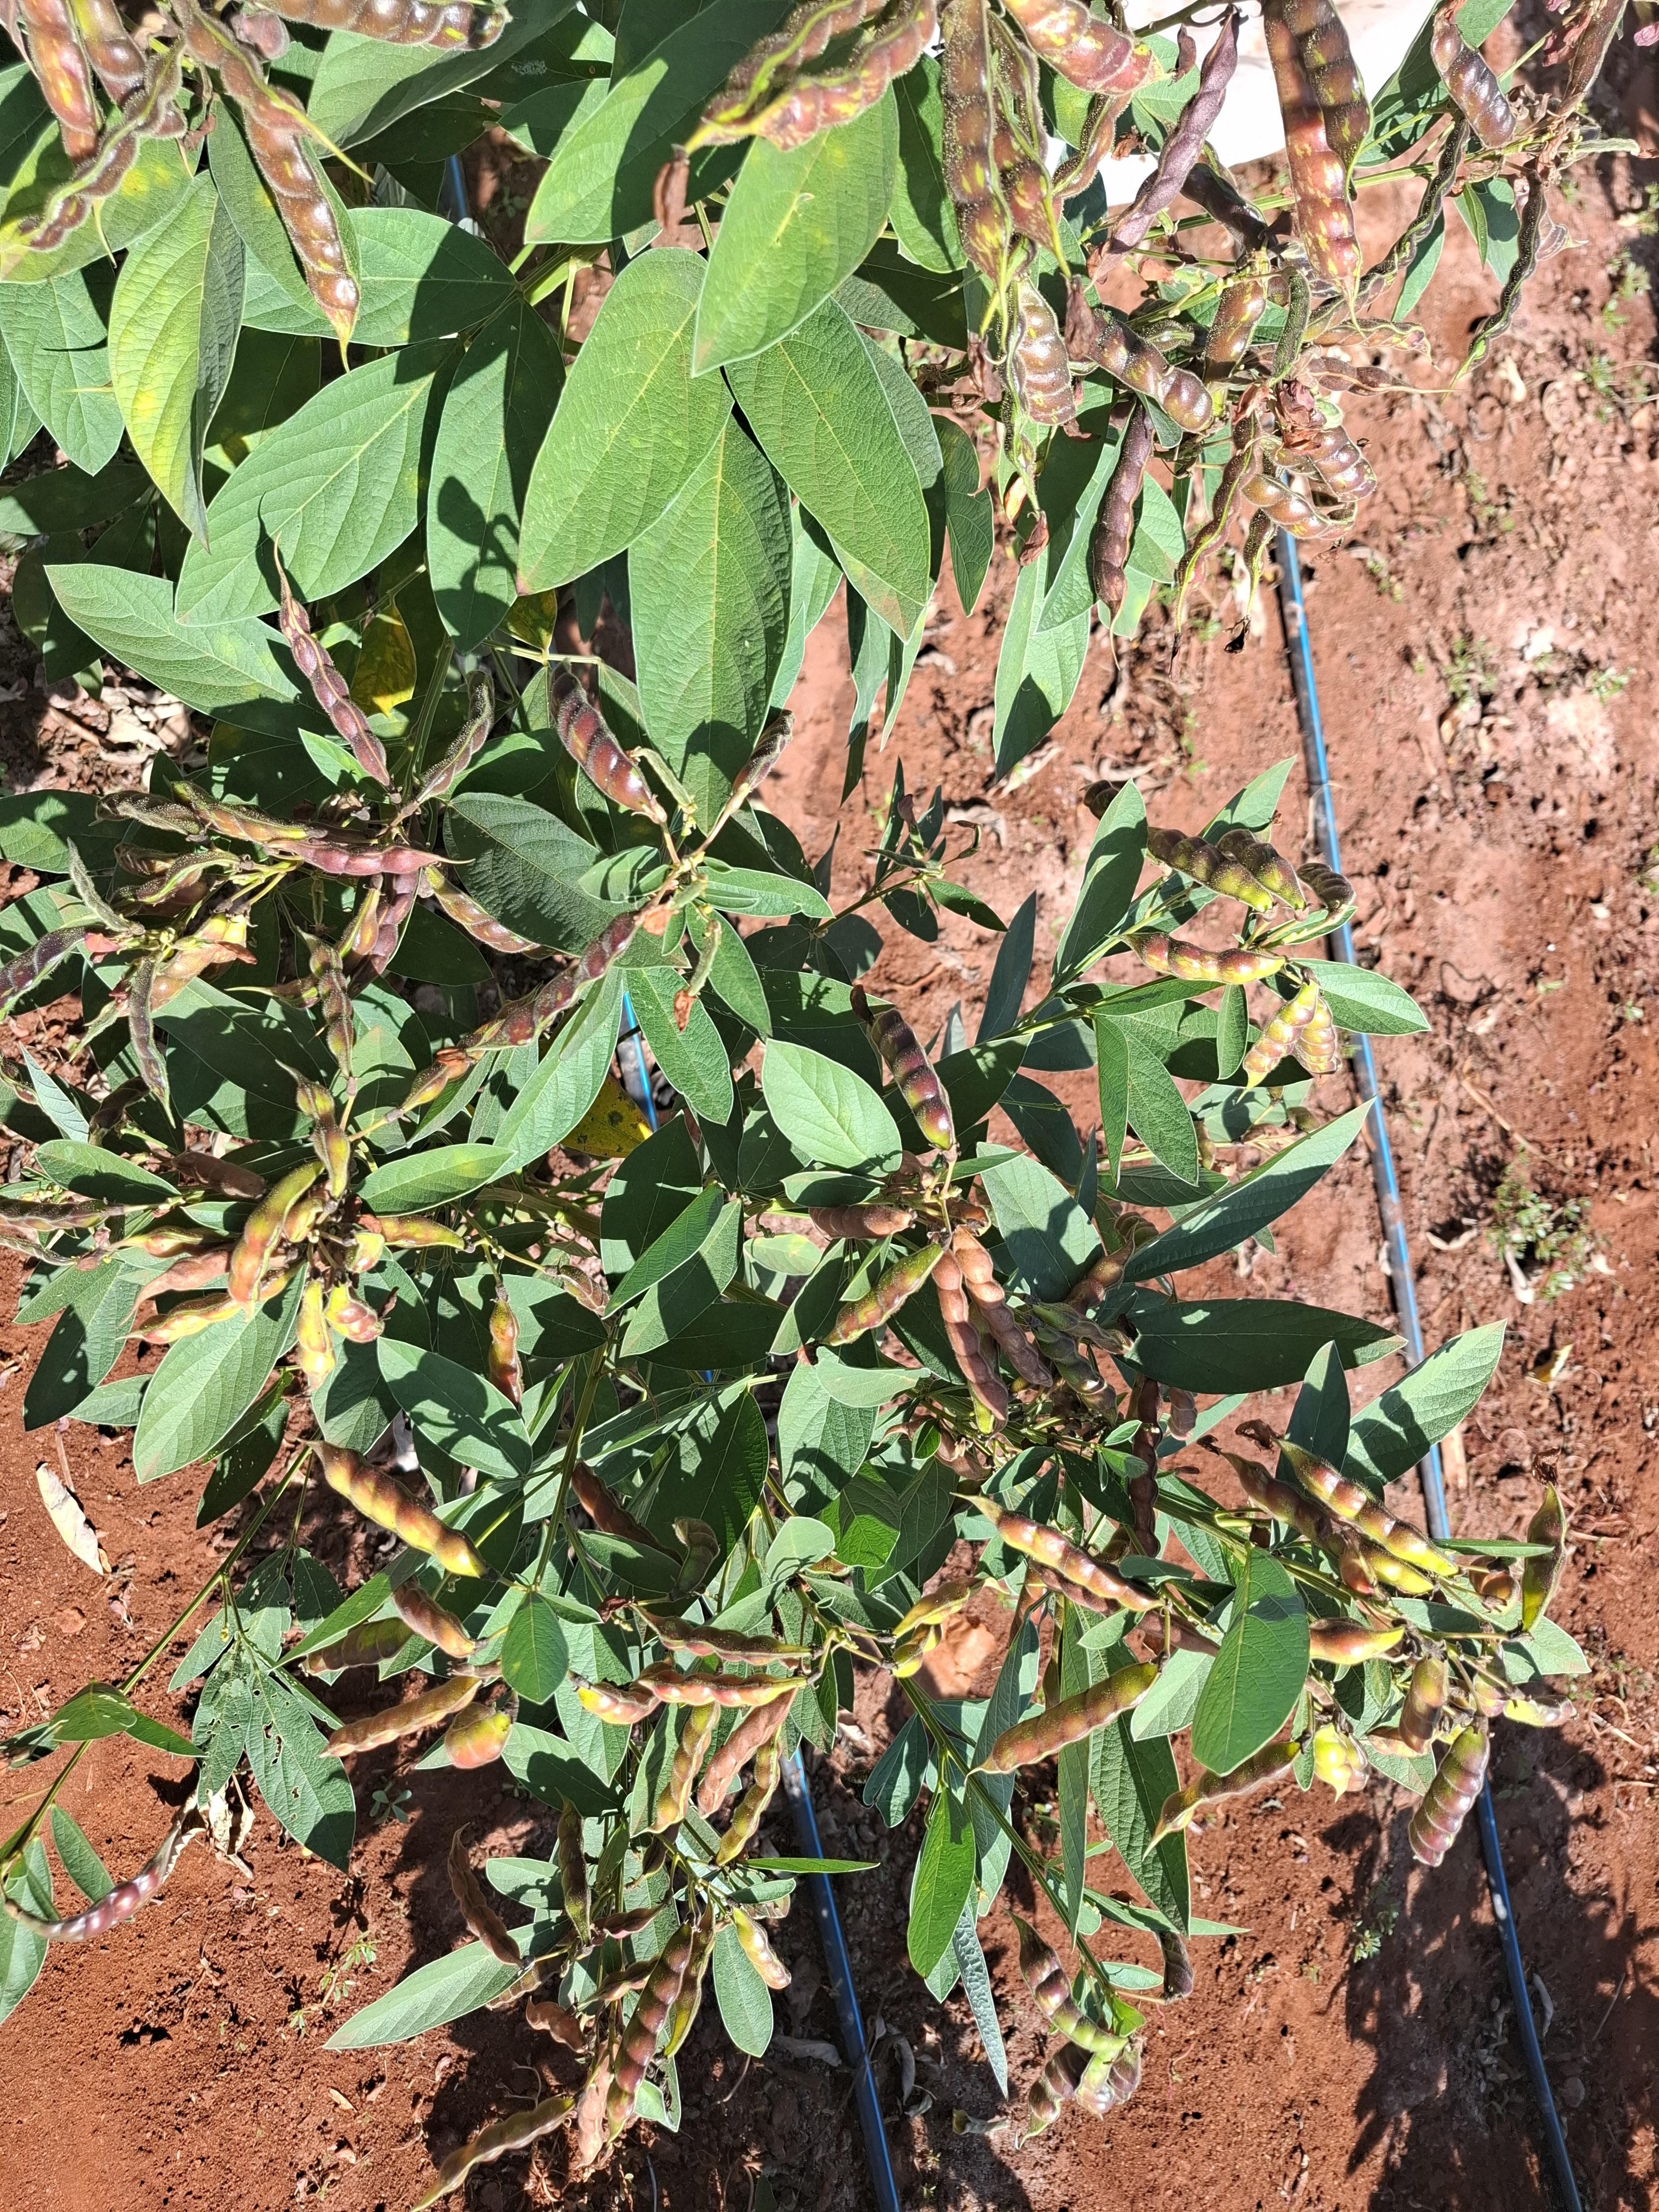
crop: pigeonpea
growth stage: development pod
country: Kenya
